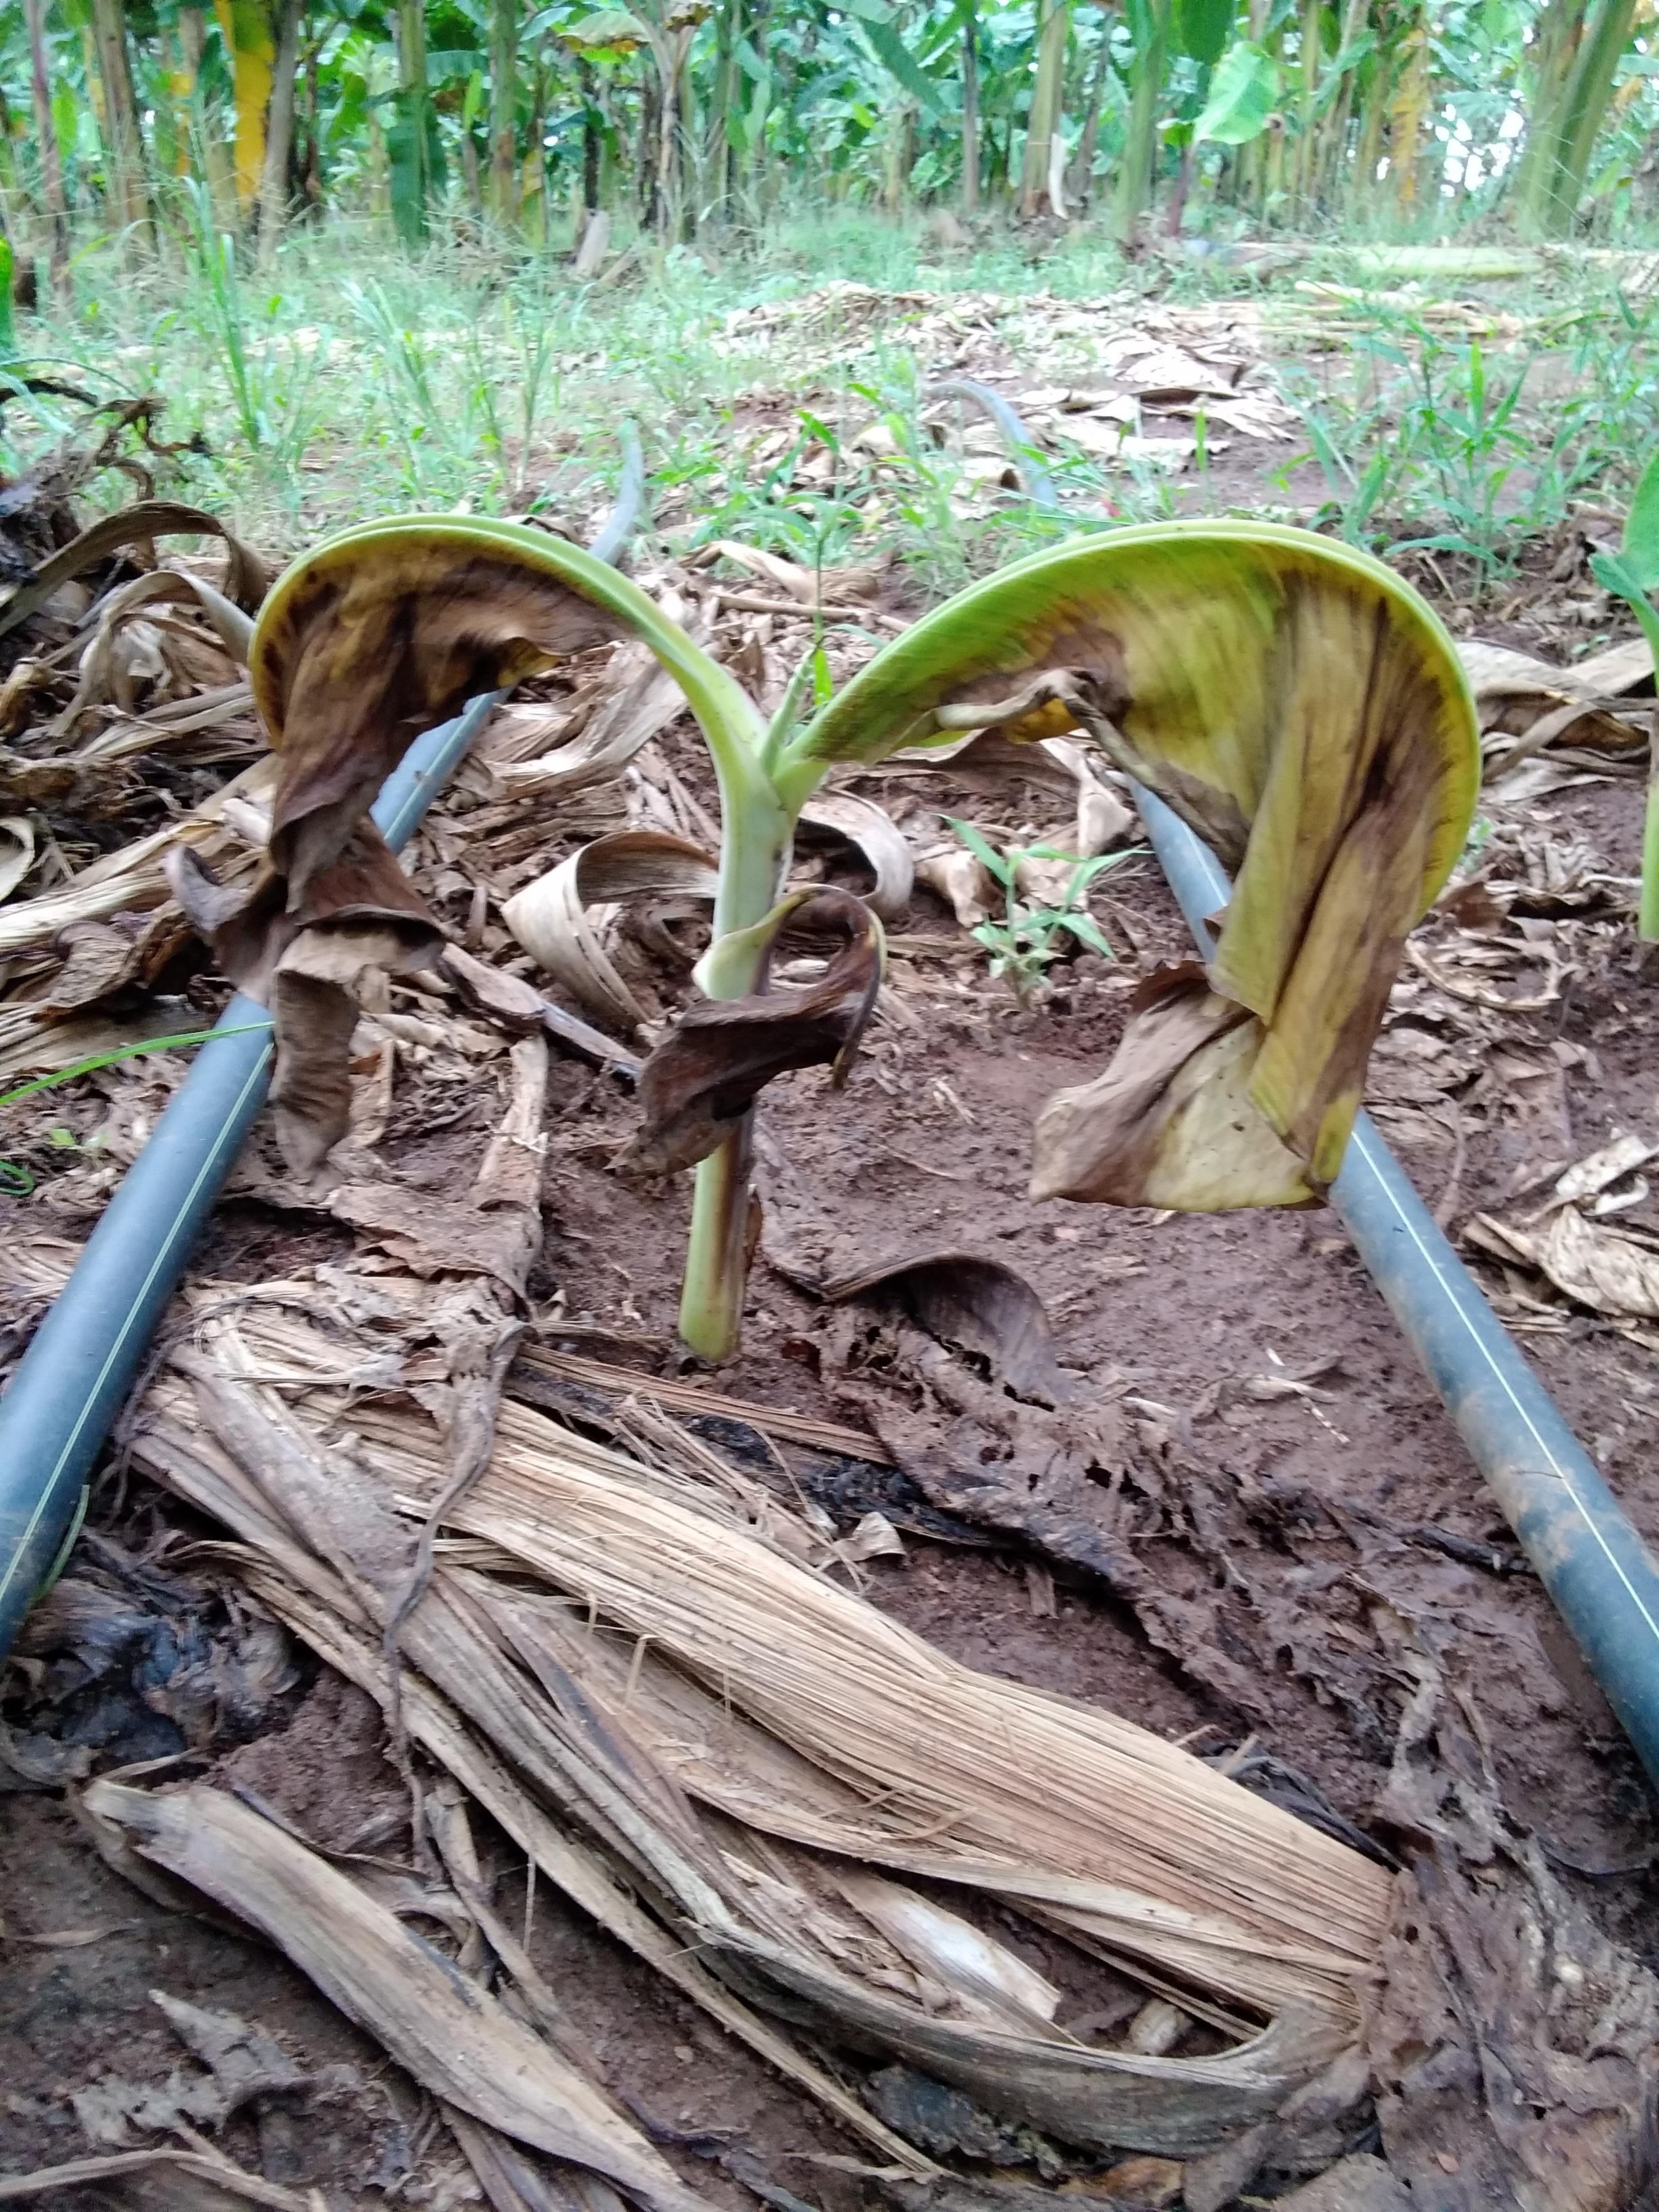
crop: banana
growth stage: vegetative
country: Tanzania
